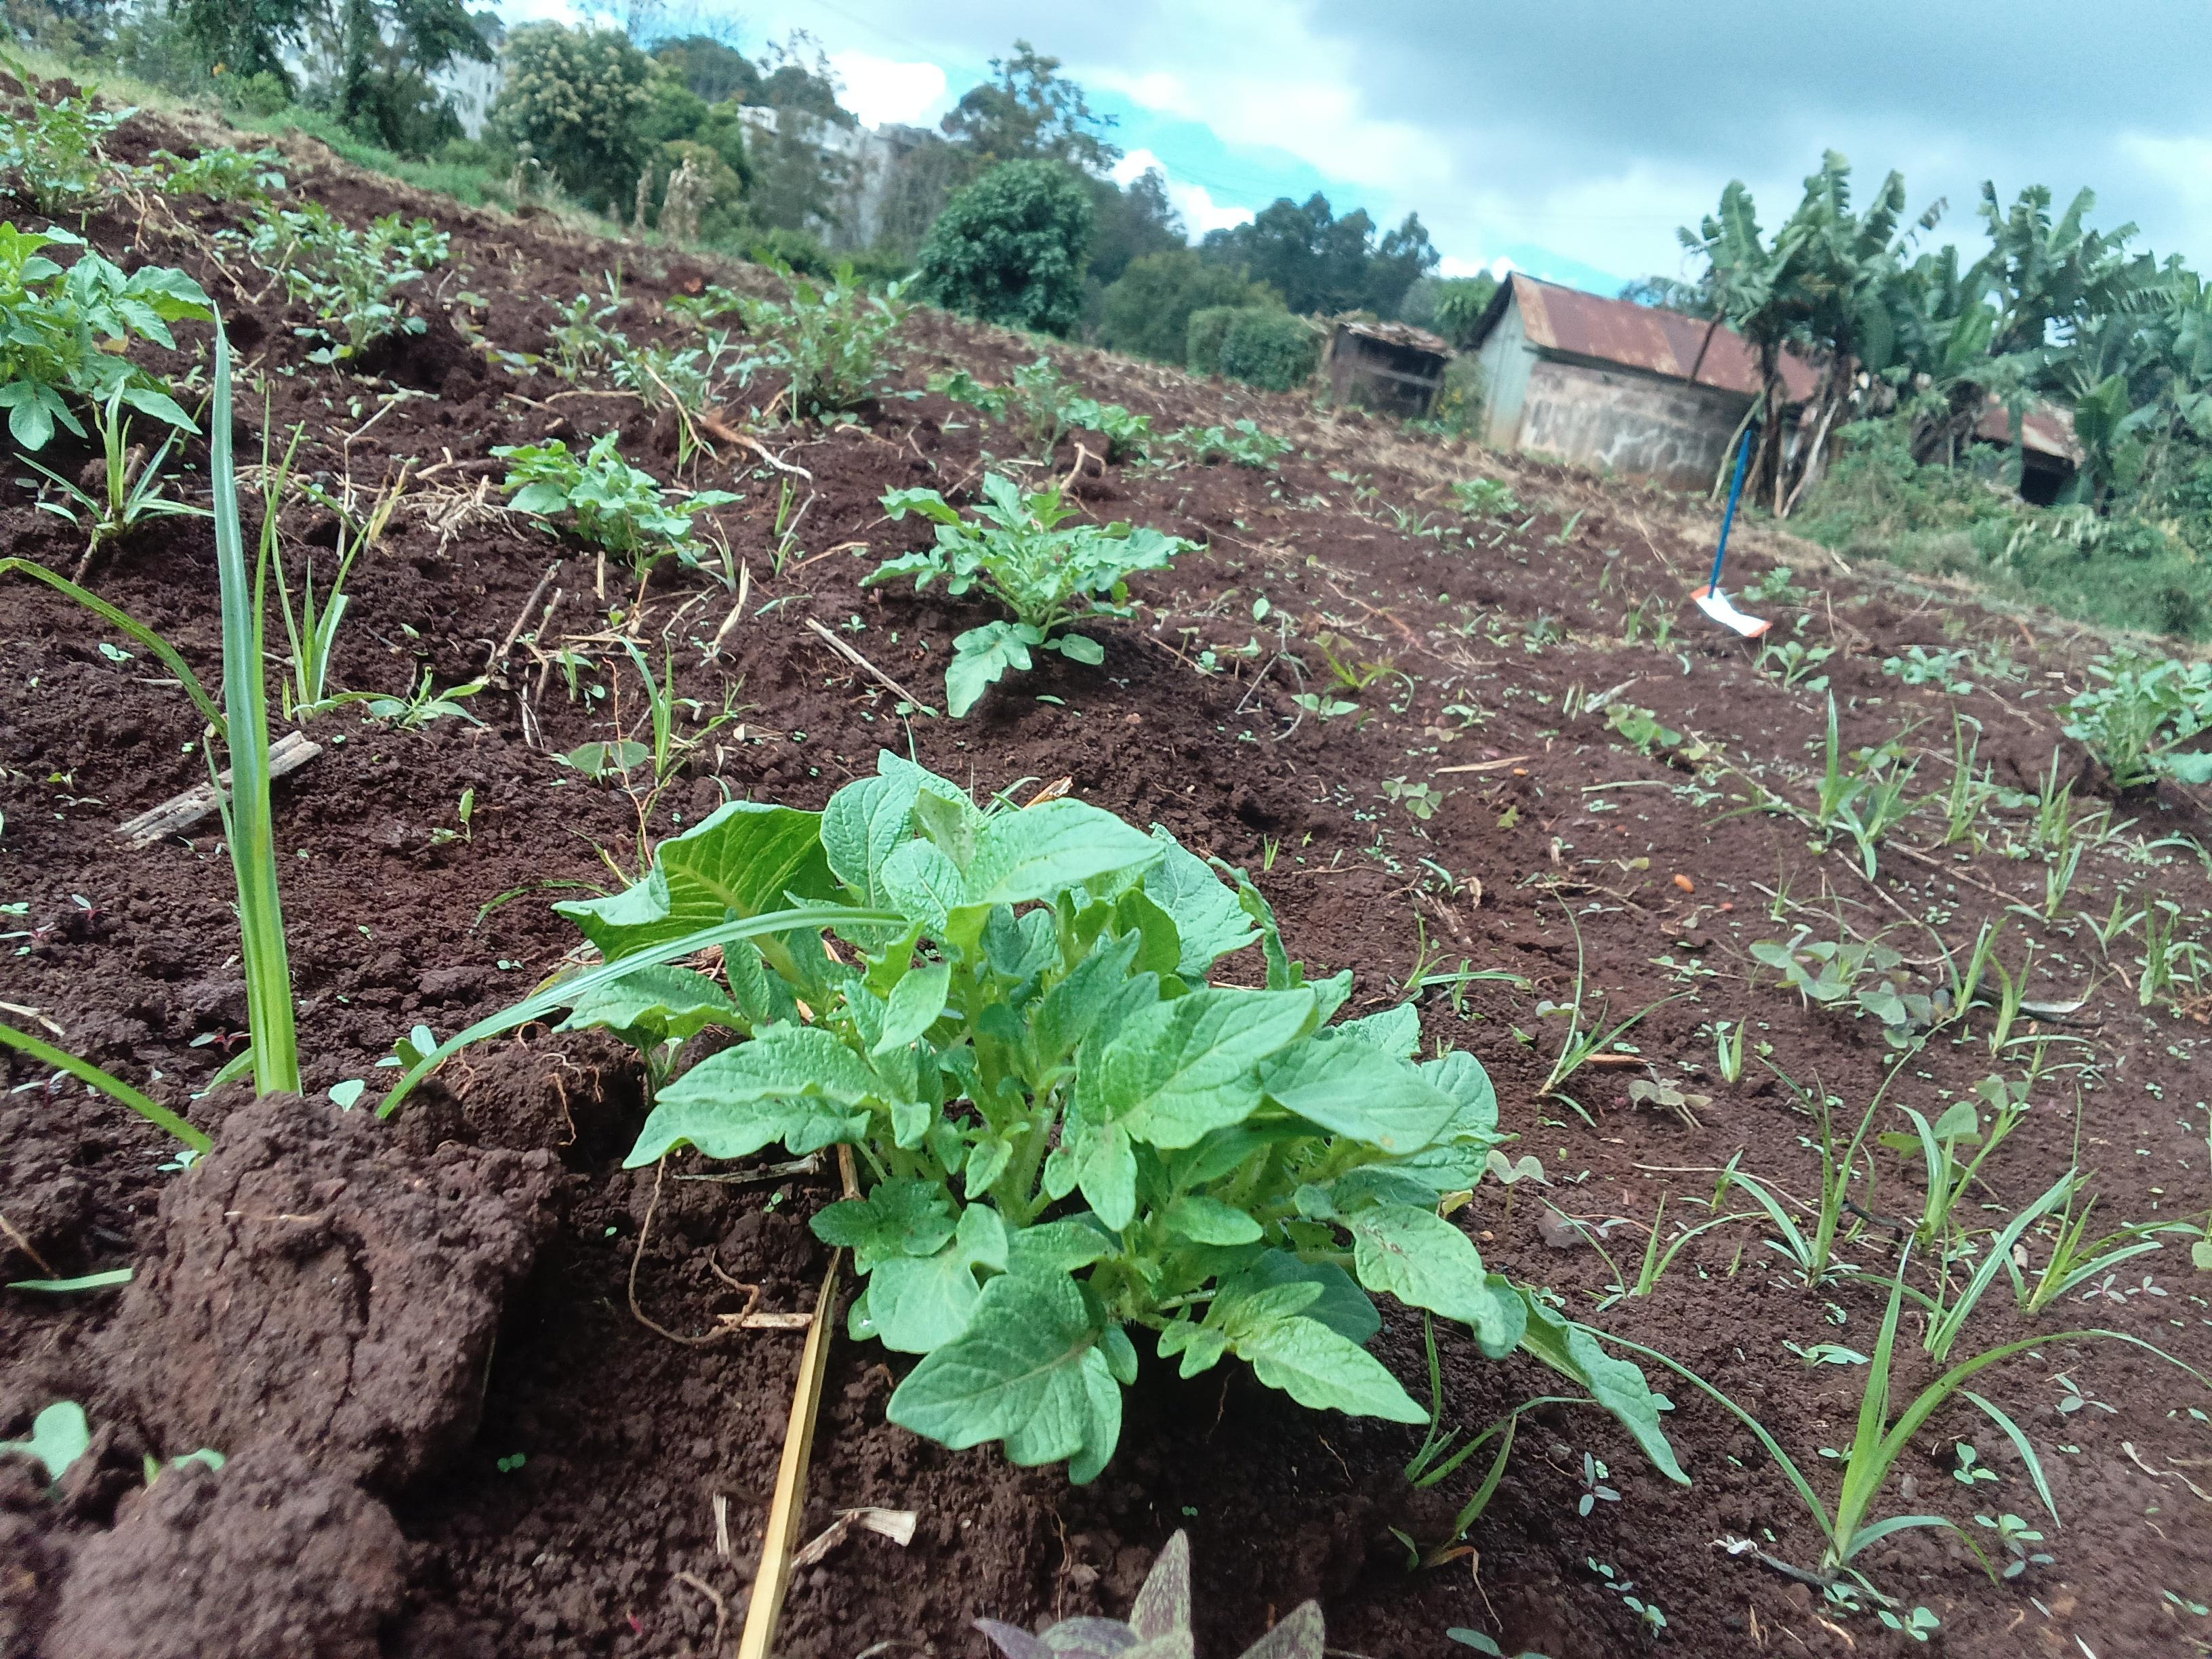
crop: potato
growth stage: sprouting emergence
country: Kenya
